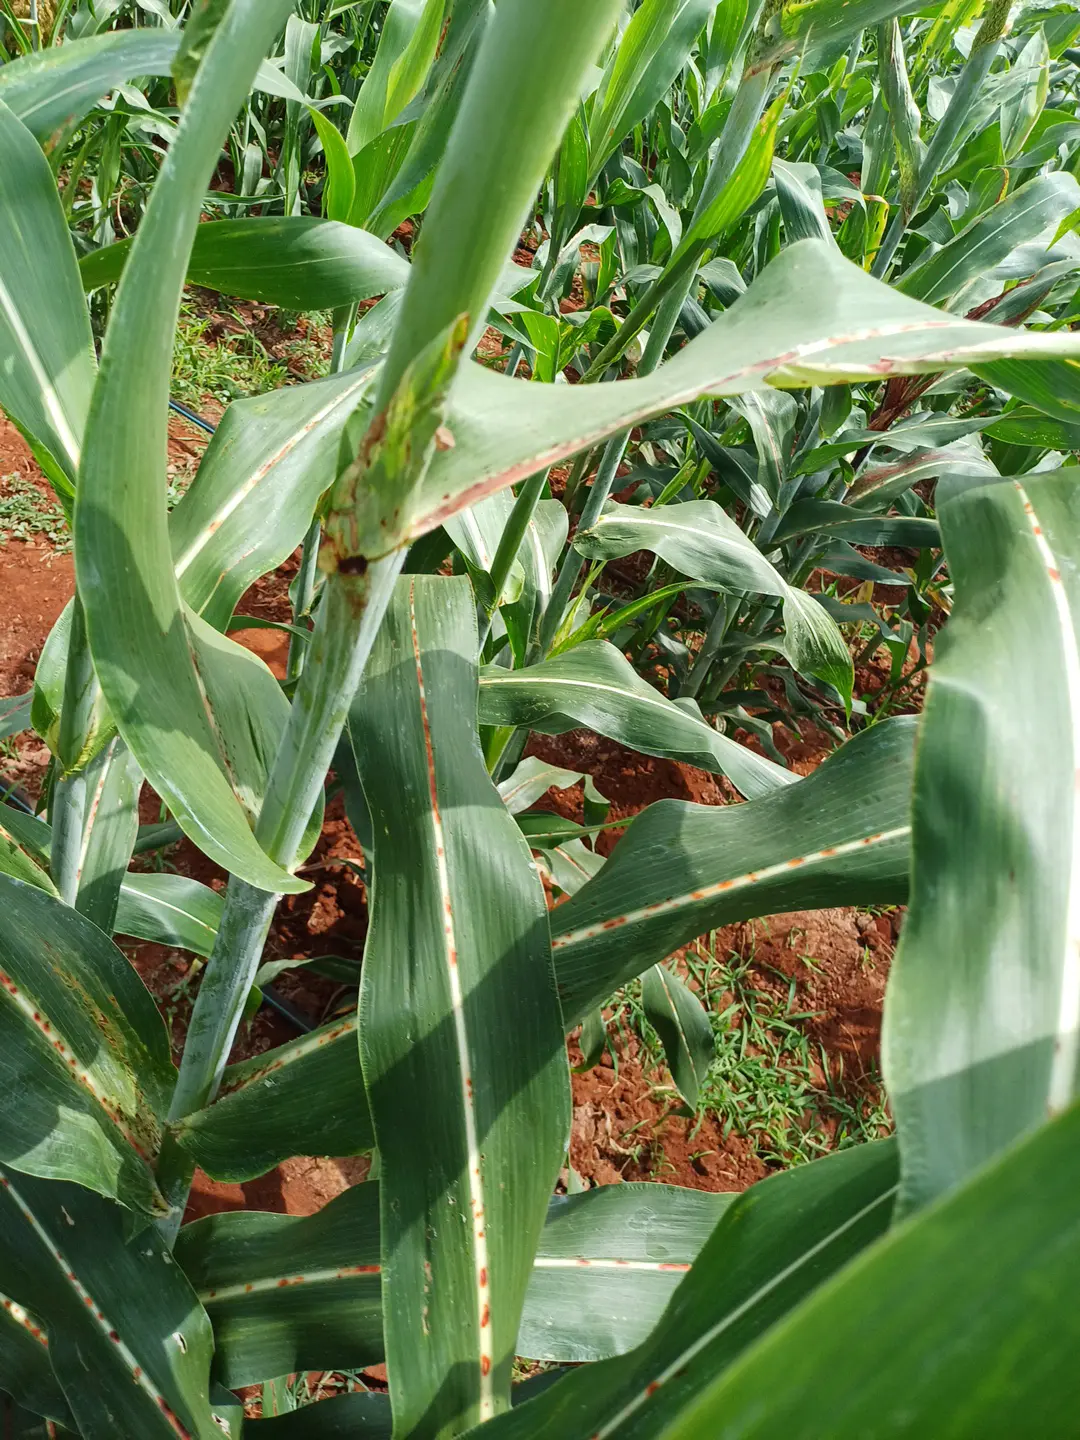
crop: sorghum
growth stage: heading tuber
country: Kenya
